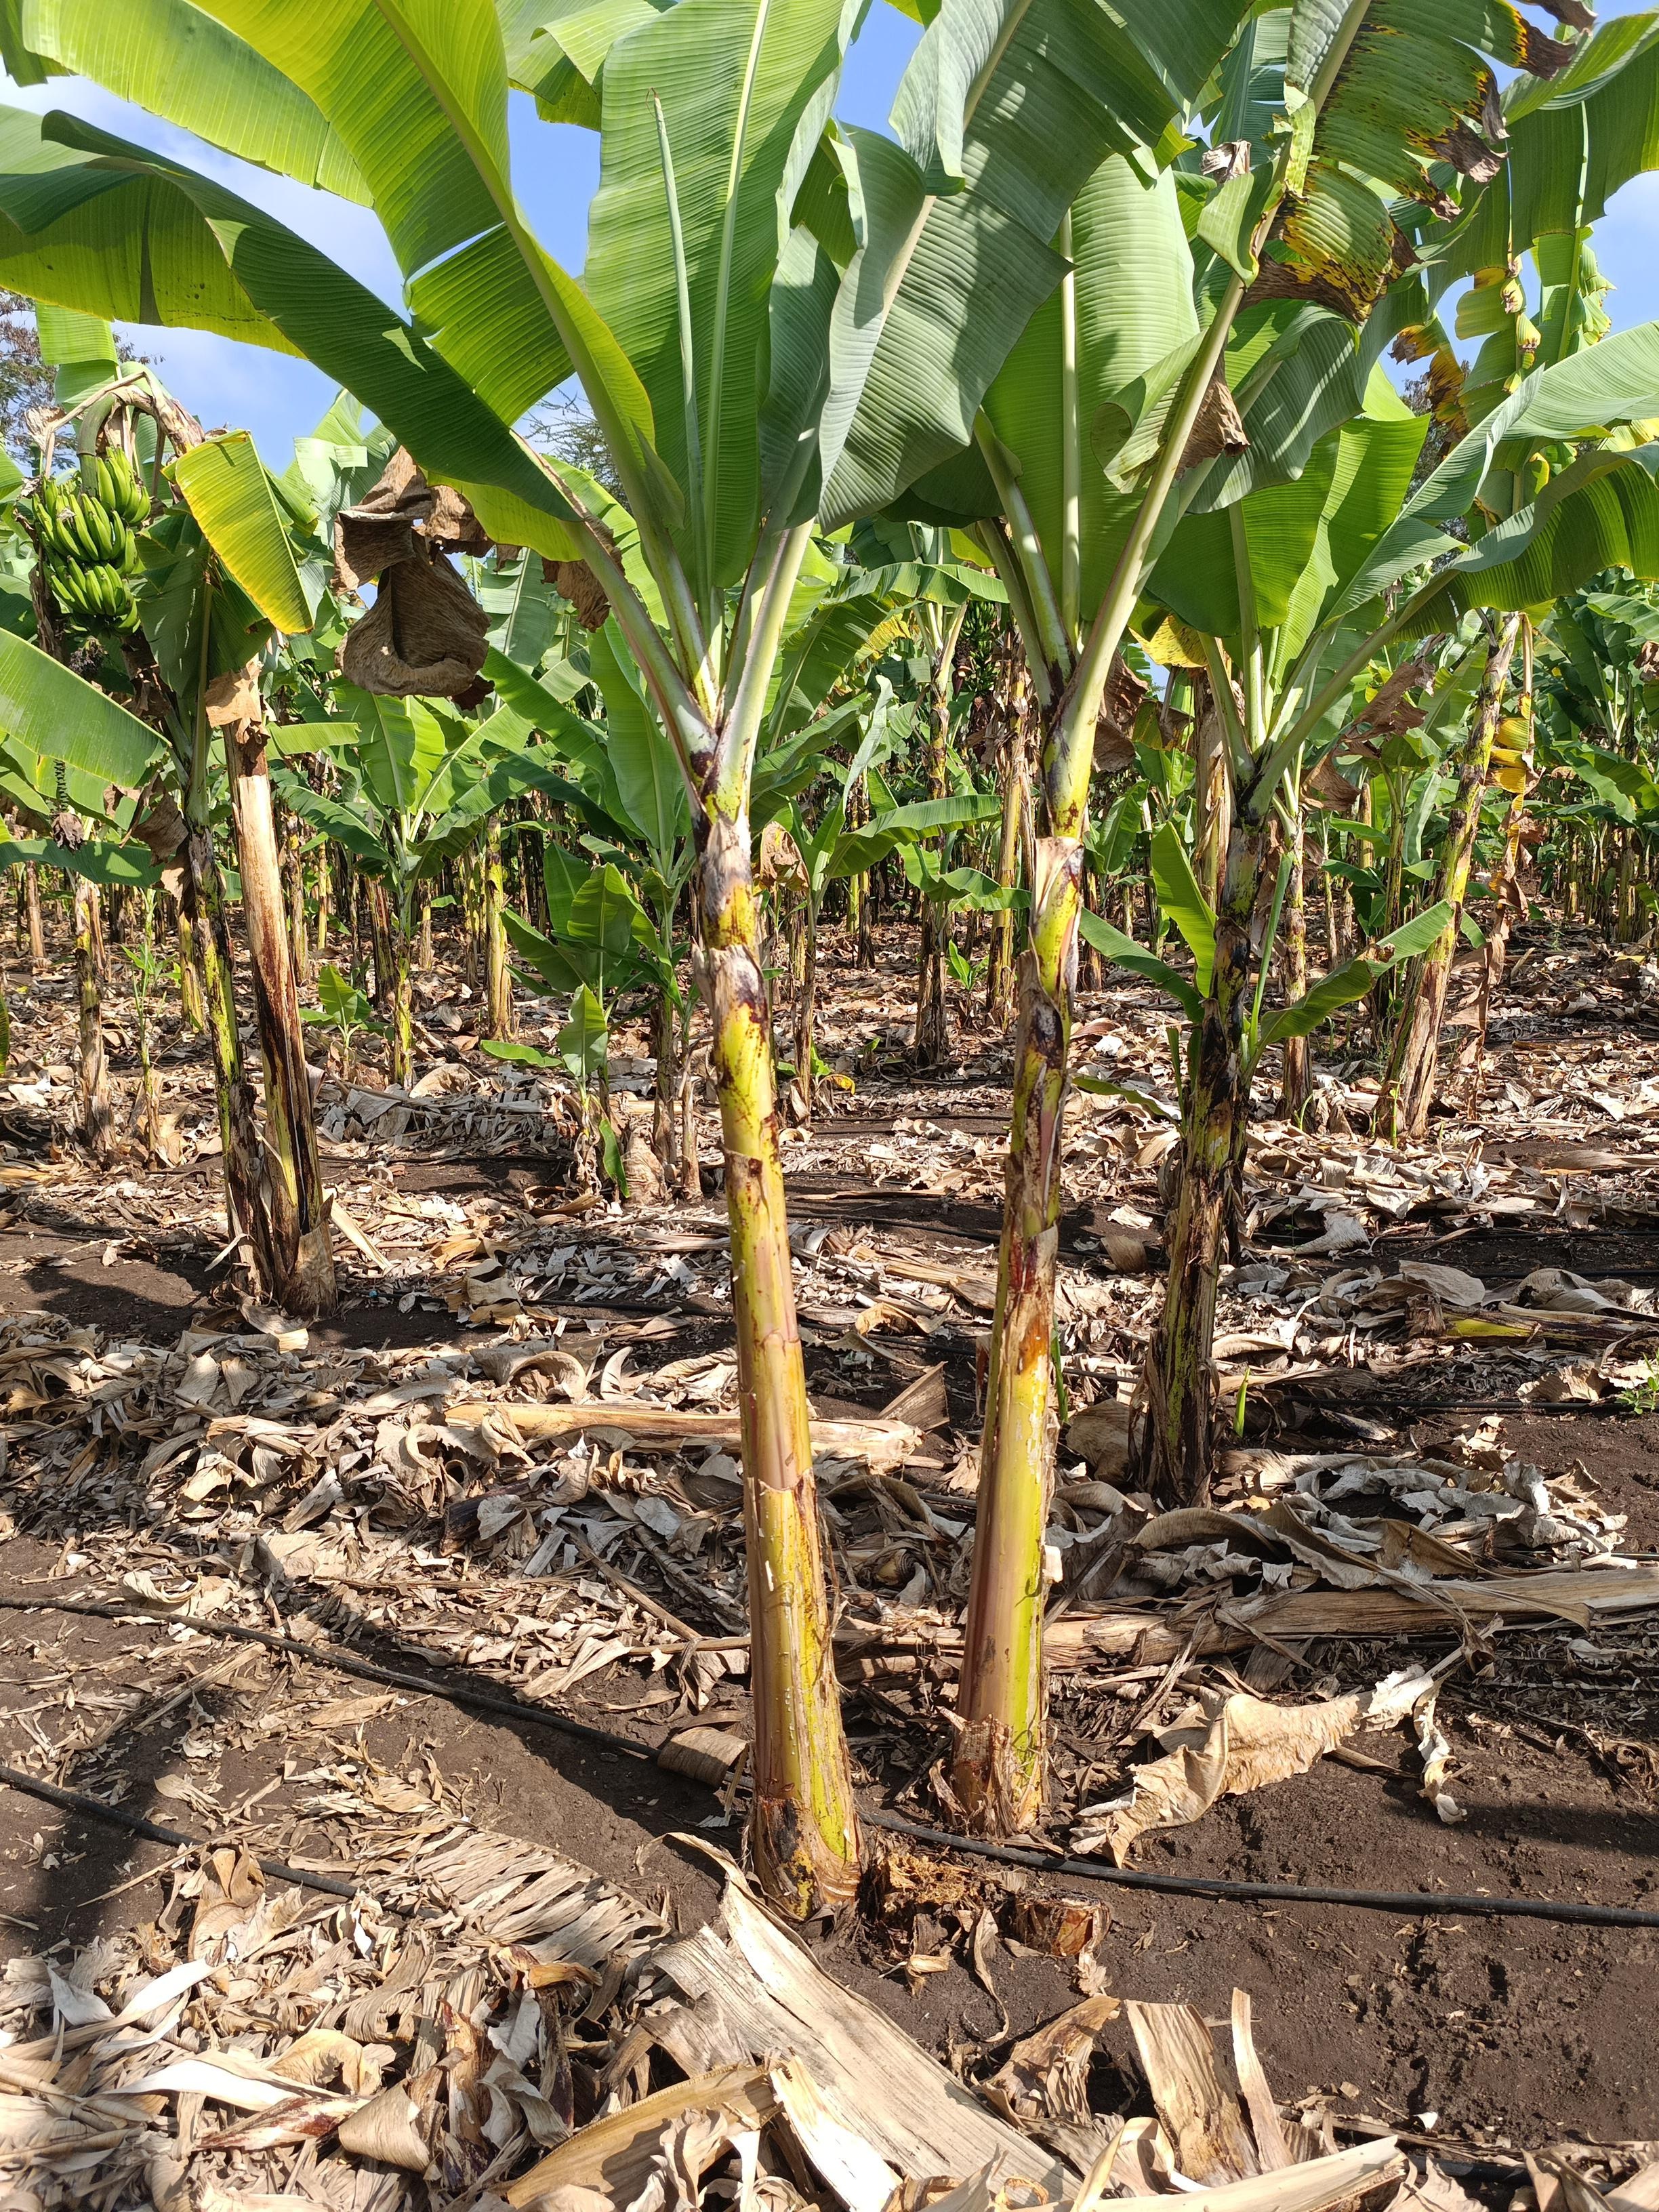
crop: banana
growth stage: vegetative
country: Tanzania
